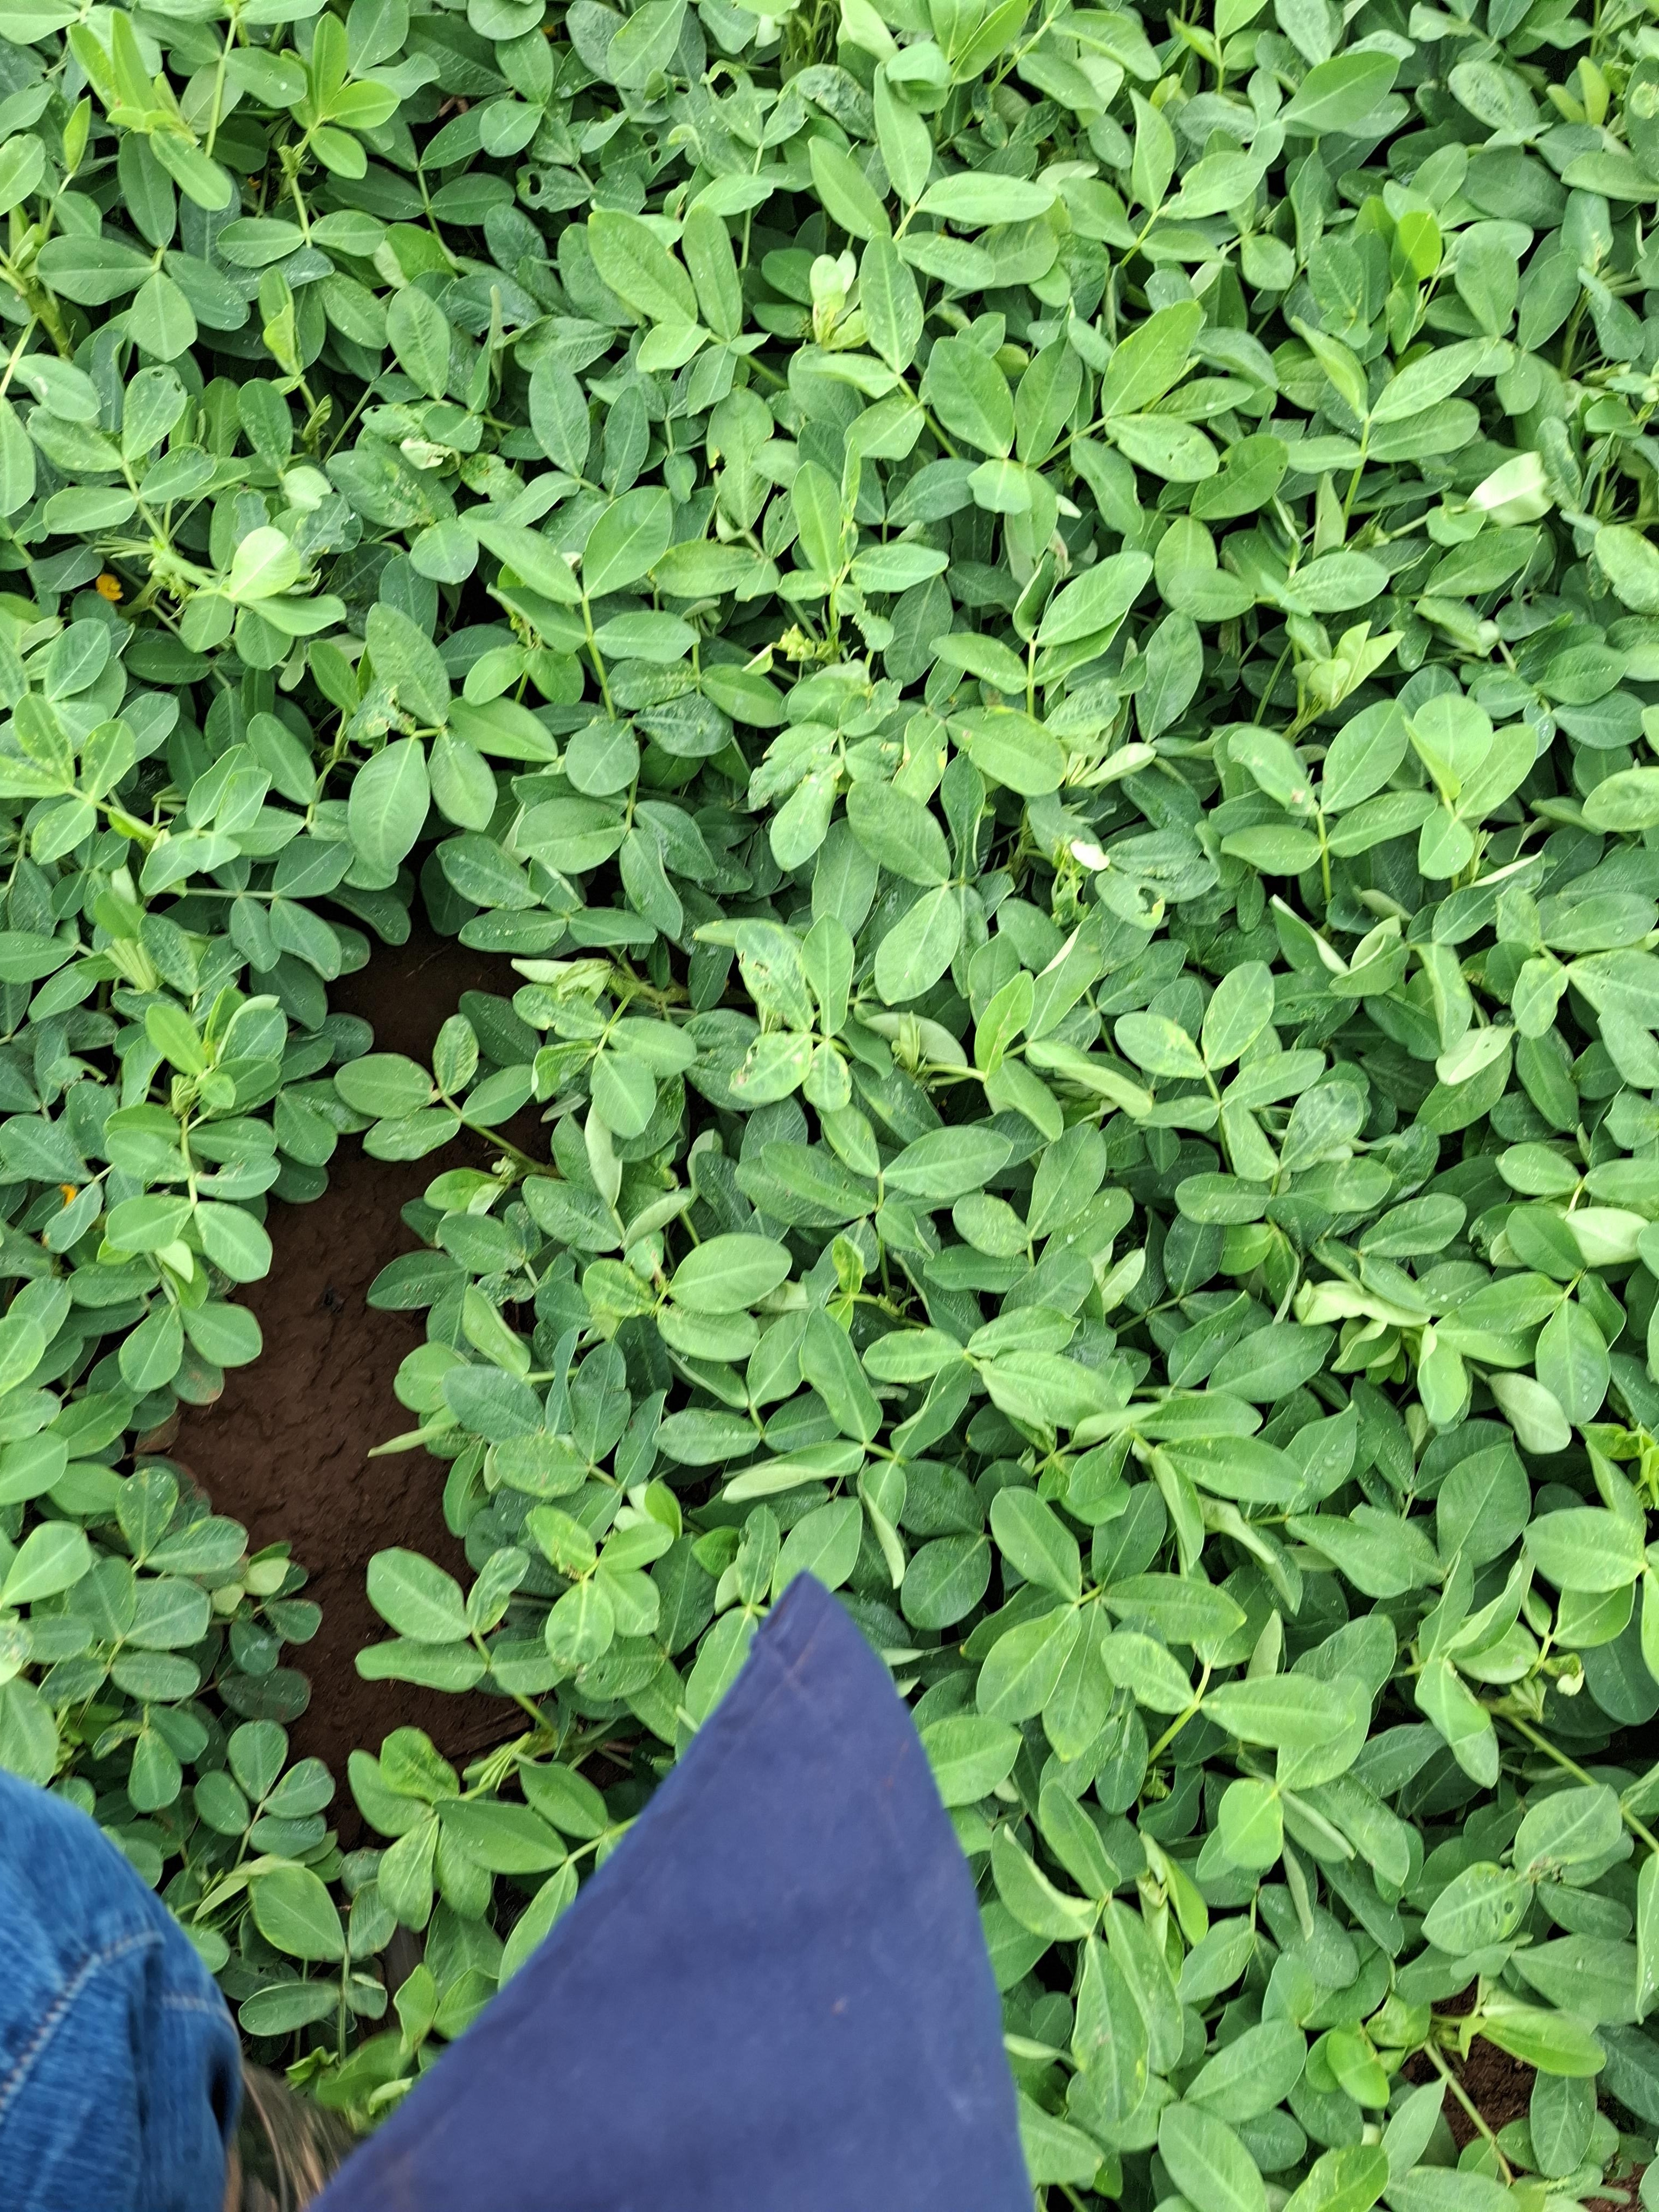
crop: groundnut
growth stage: flowering
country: Kenya
